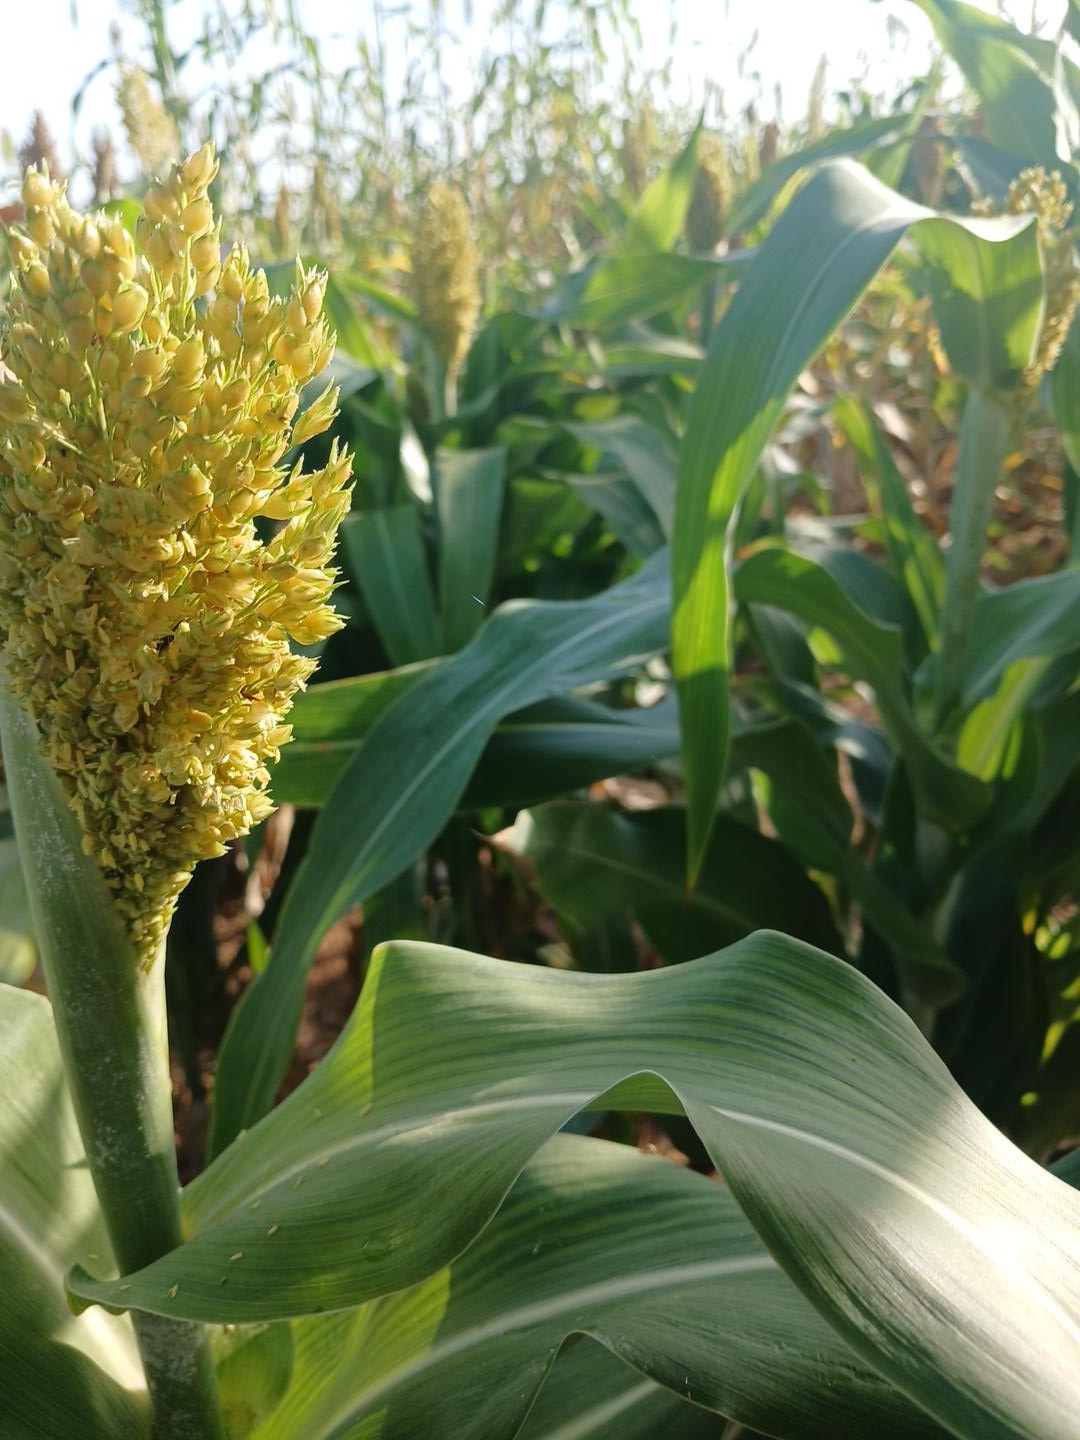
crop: sorghum
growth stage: filling grain
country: Senegal
